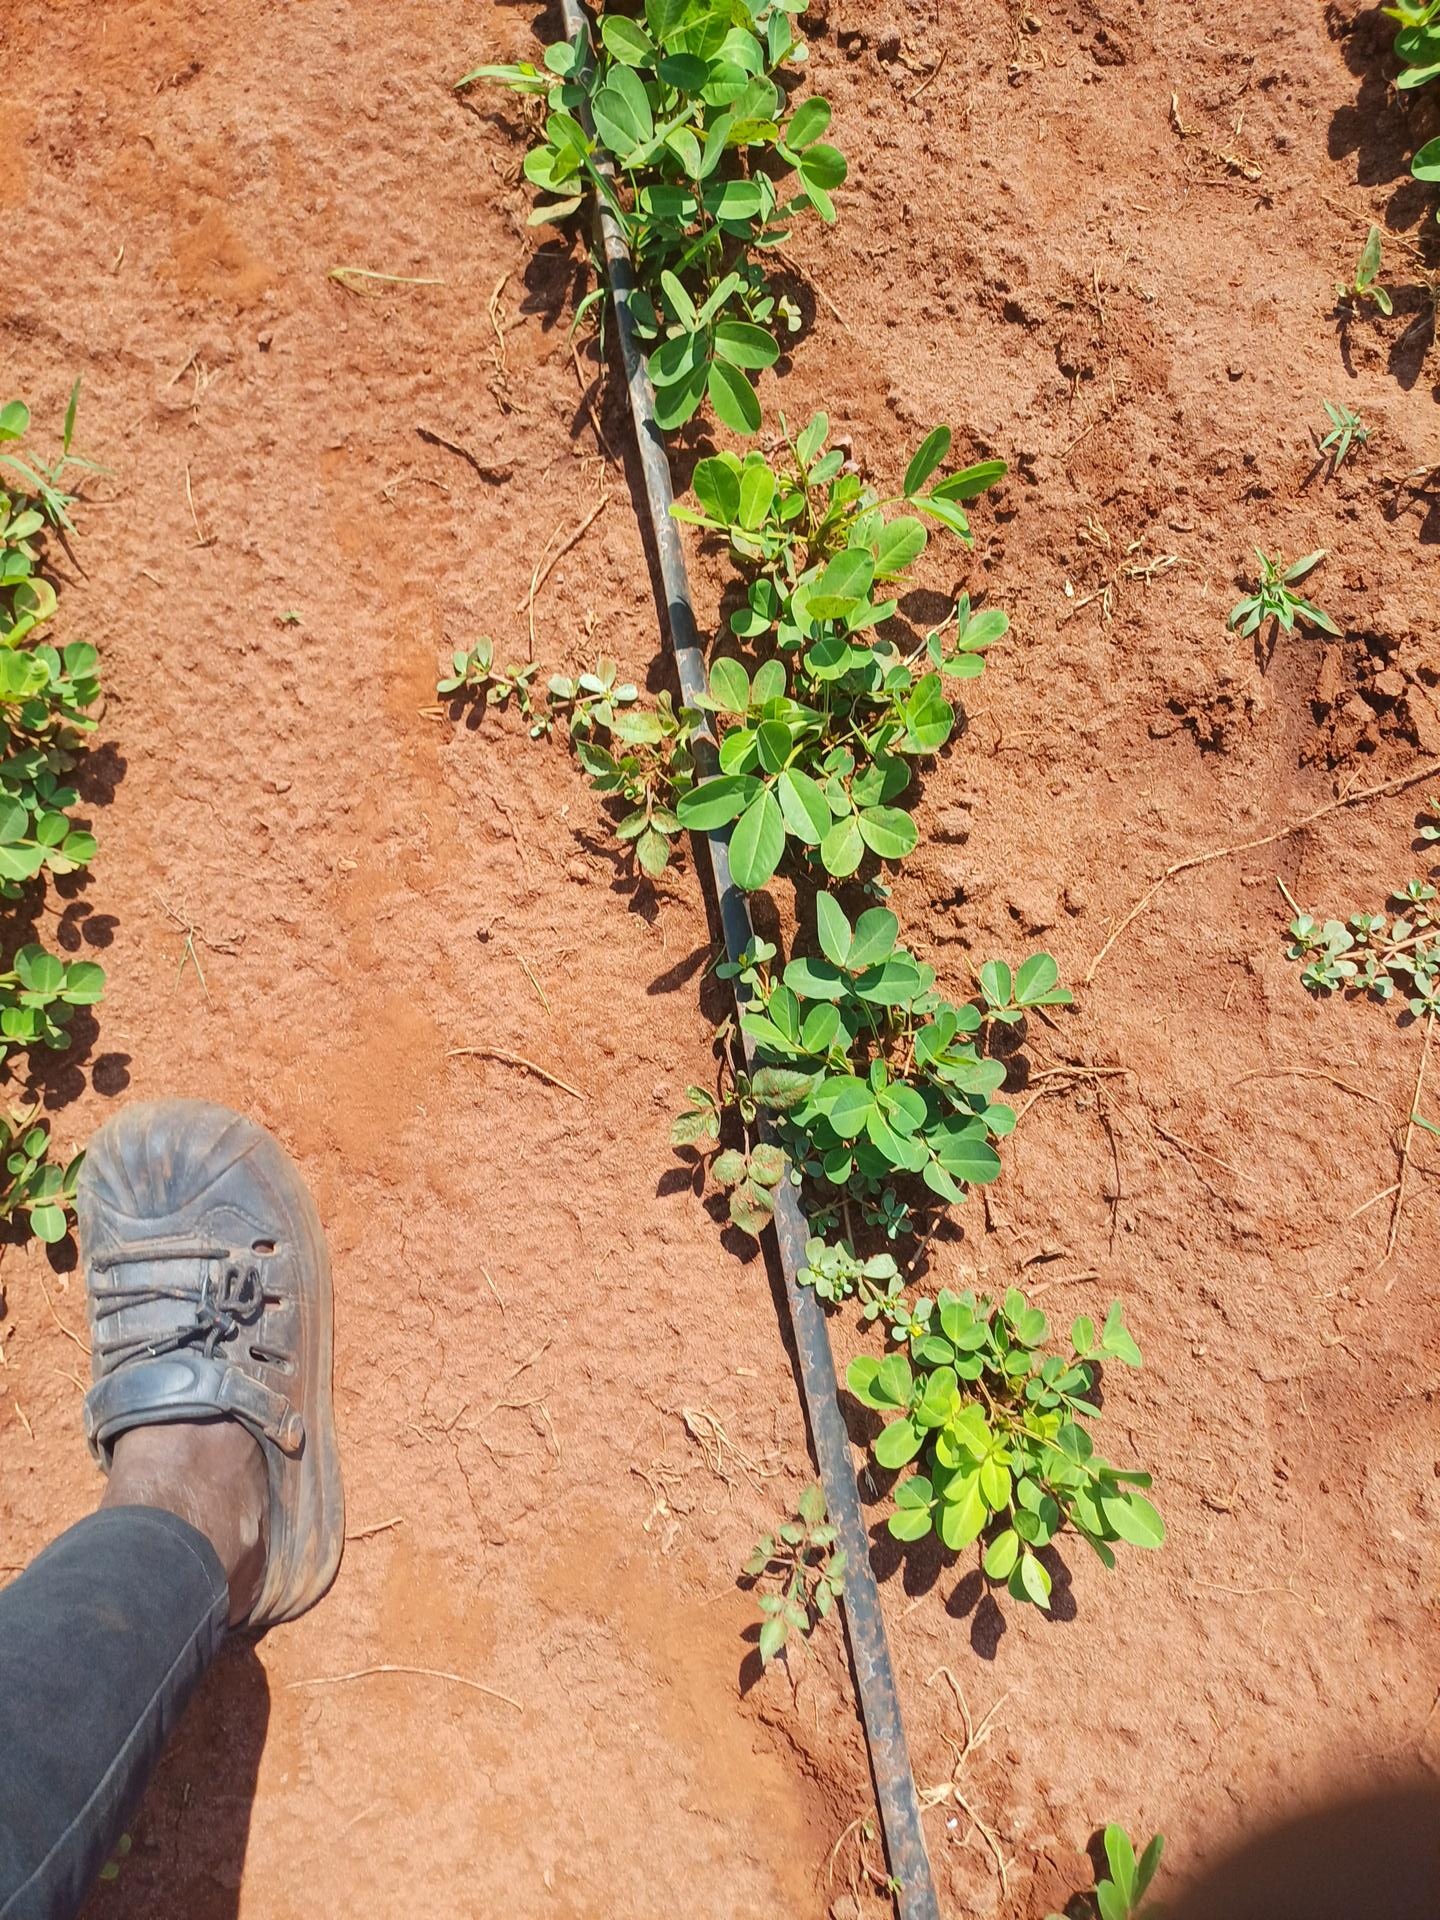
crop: groundnut
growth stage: vegetative
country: Kenya
